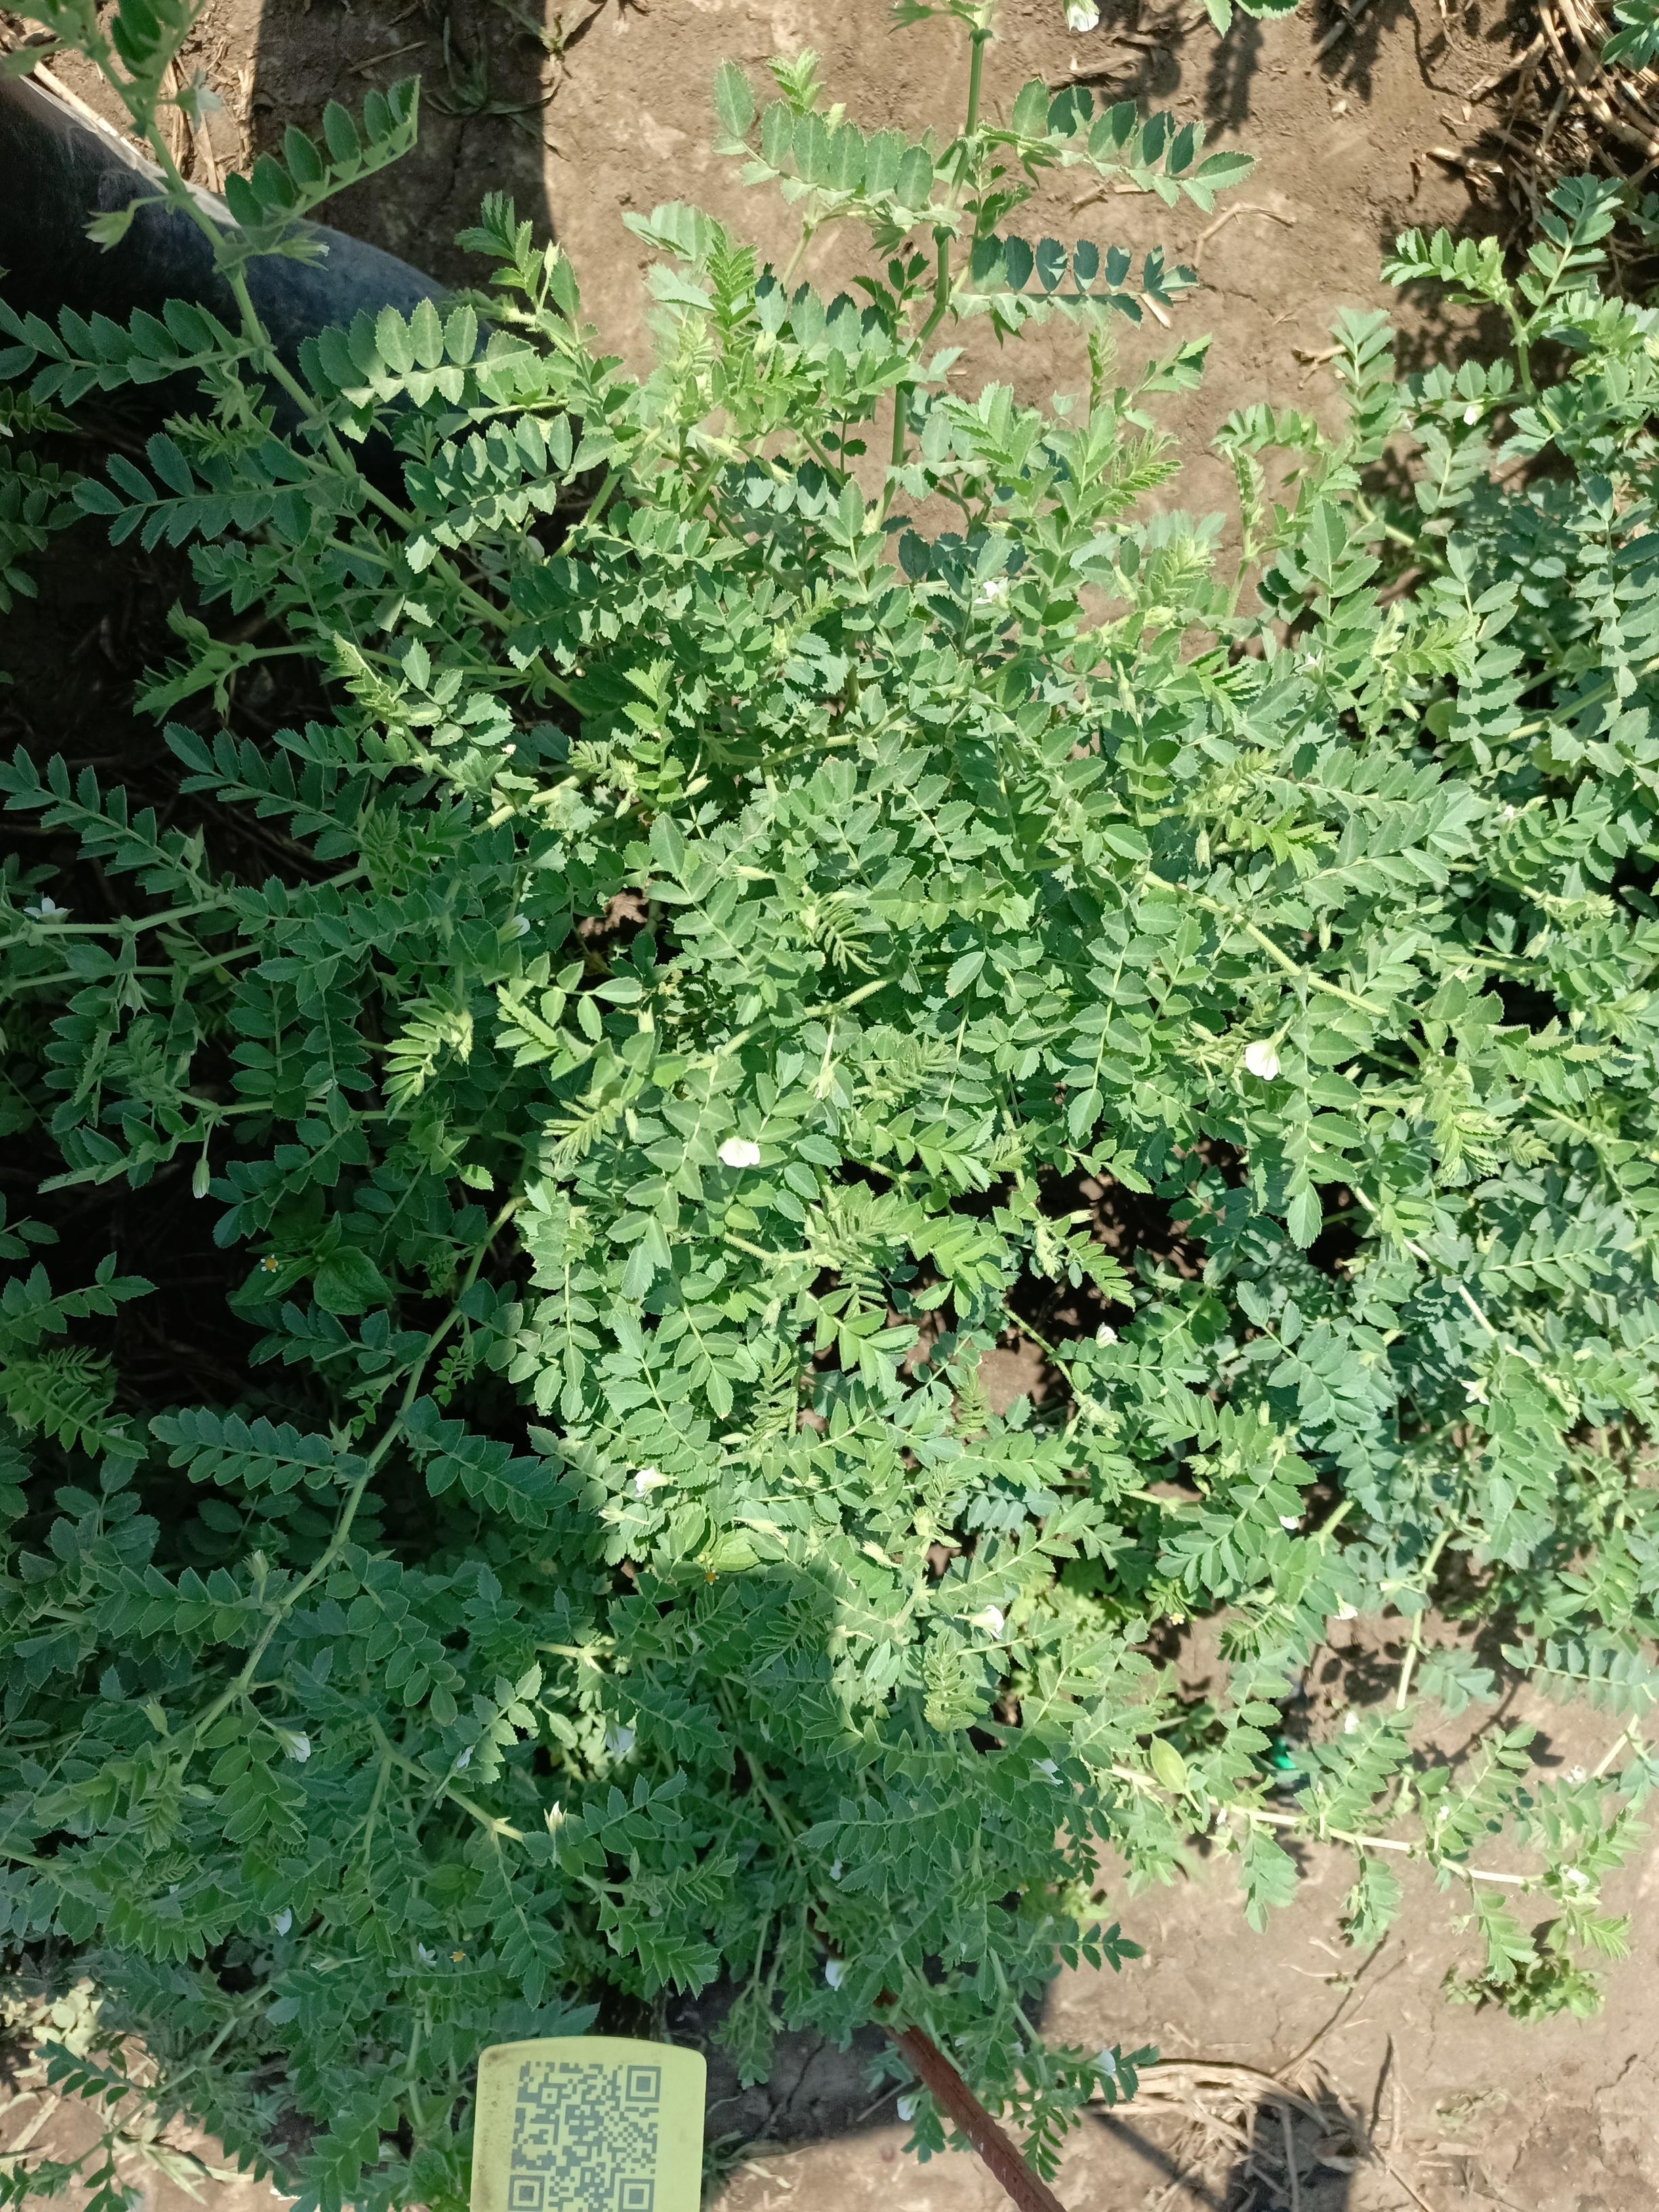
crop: chickpea
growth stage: development pod
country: Tanzania
